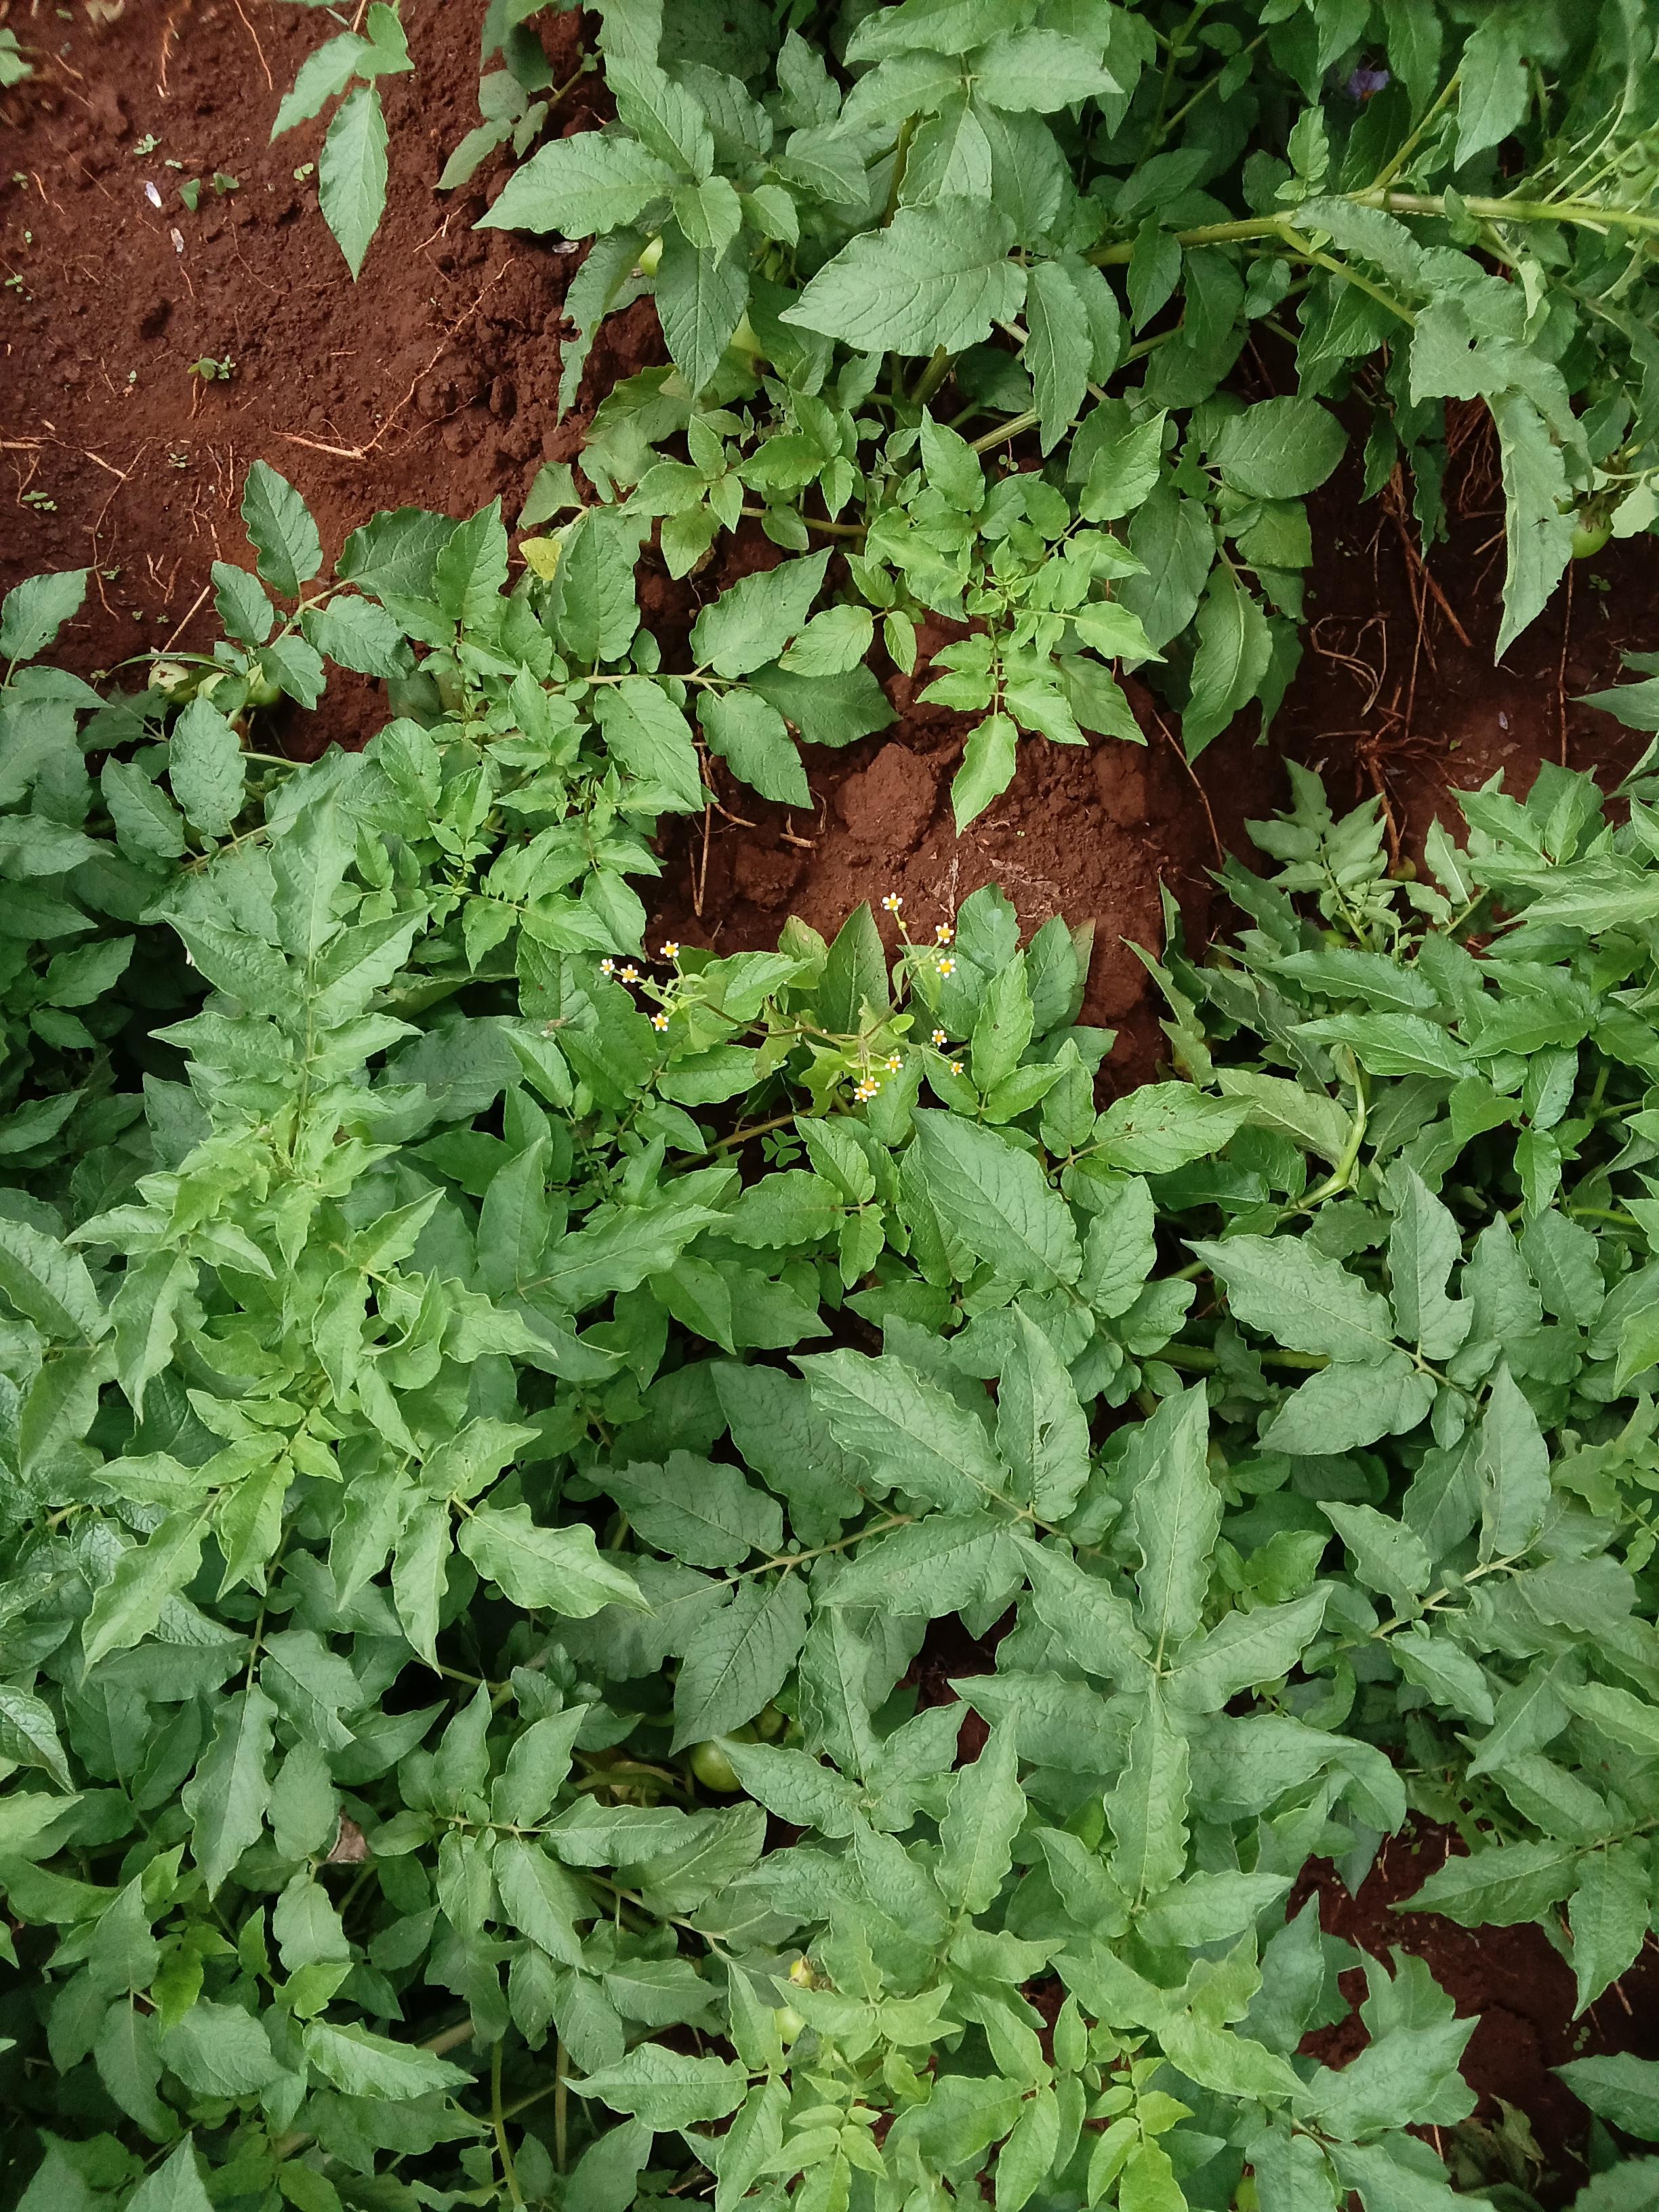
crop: potato
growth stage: flowering
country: Kenya
